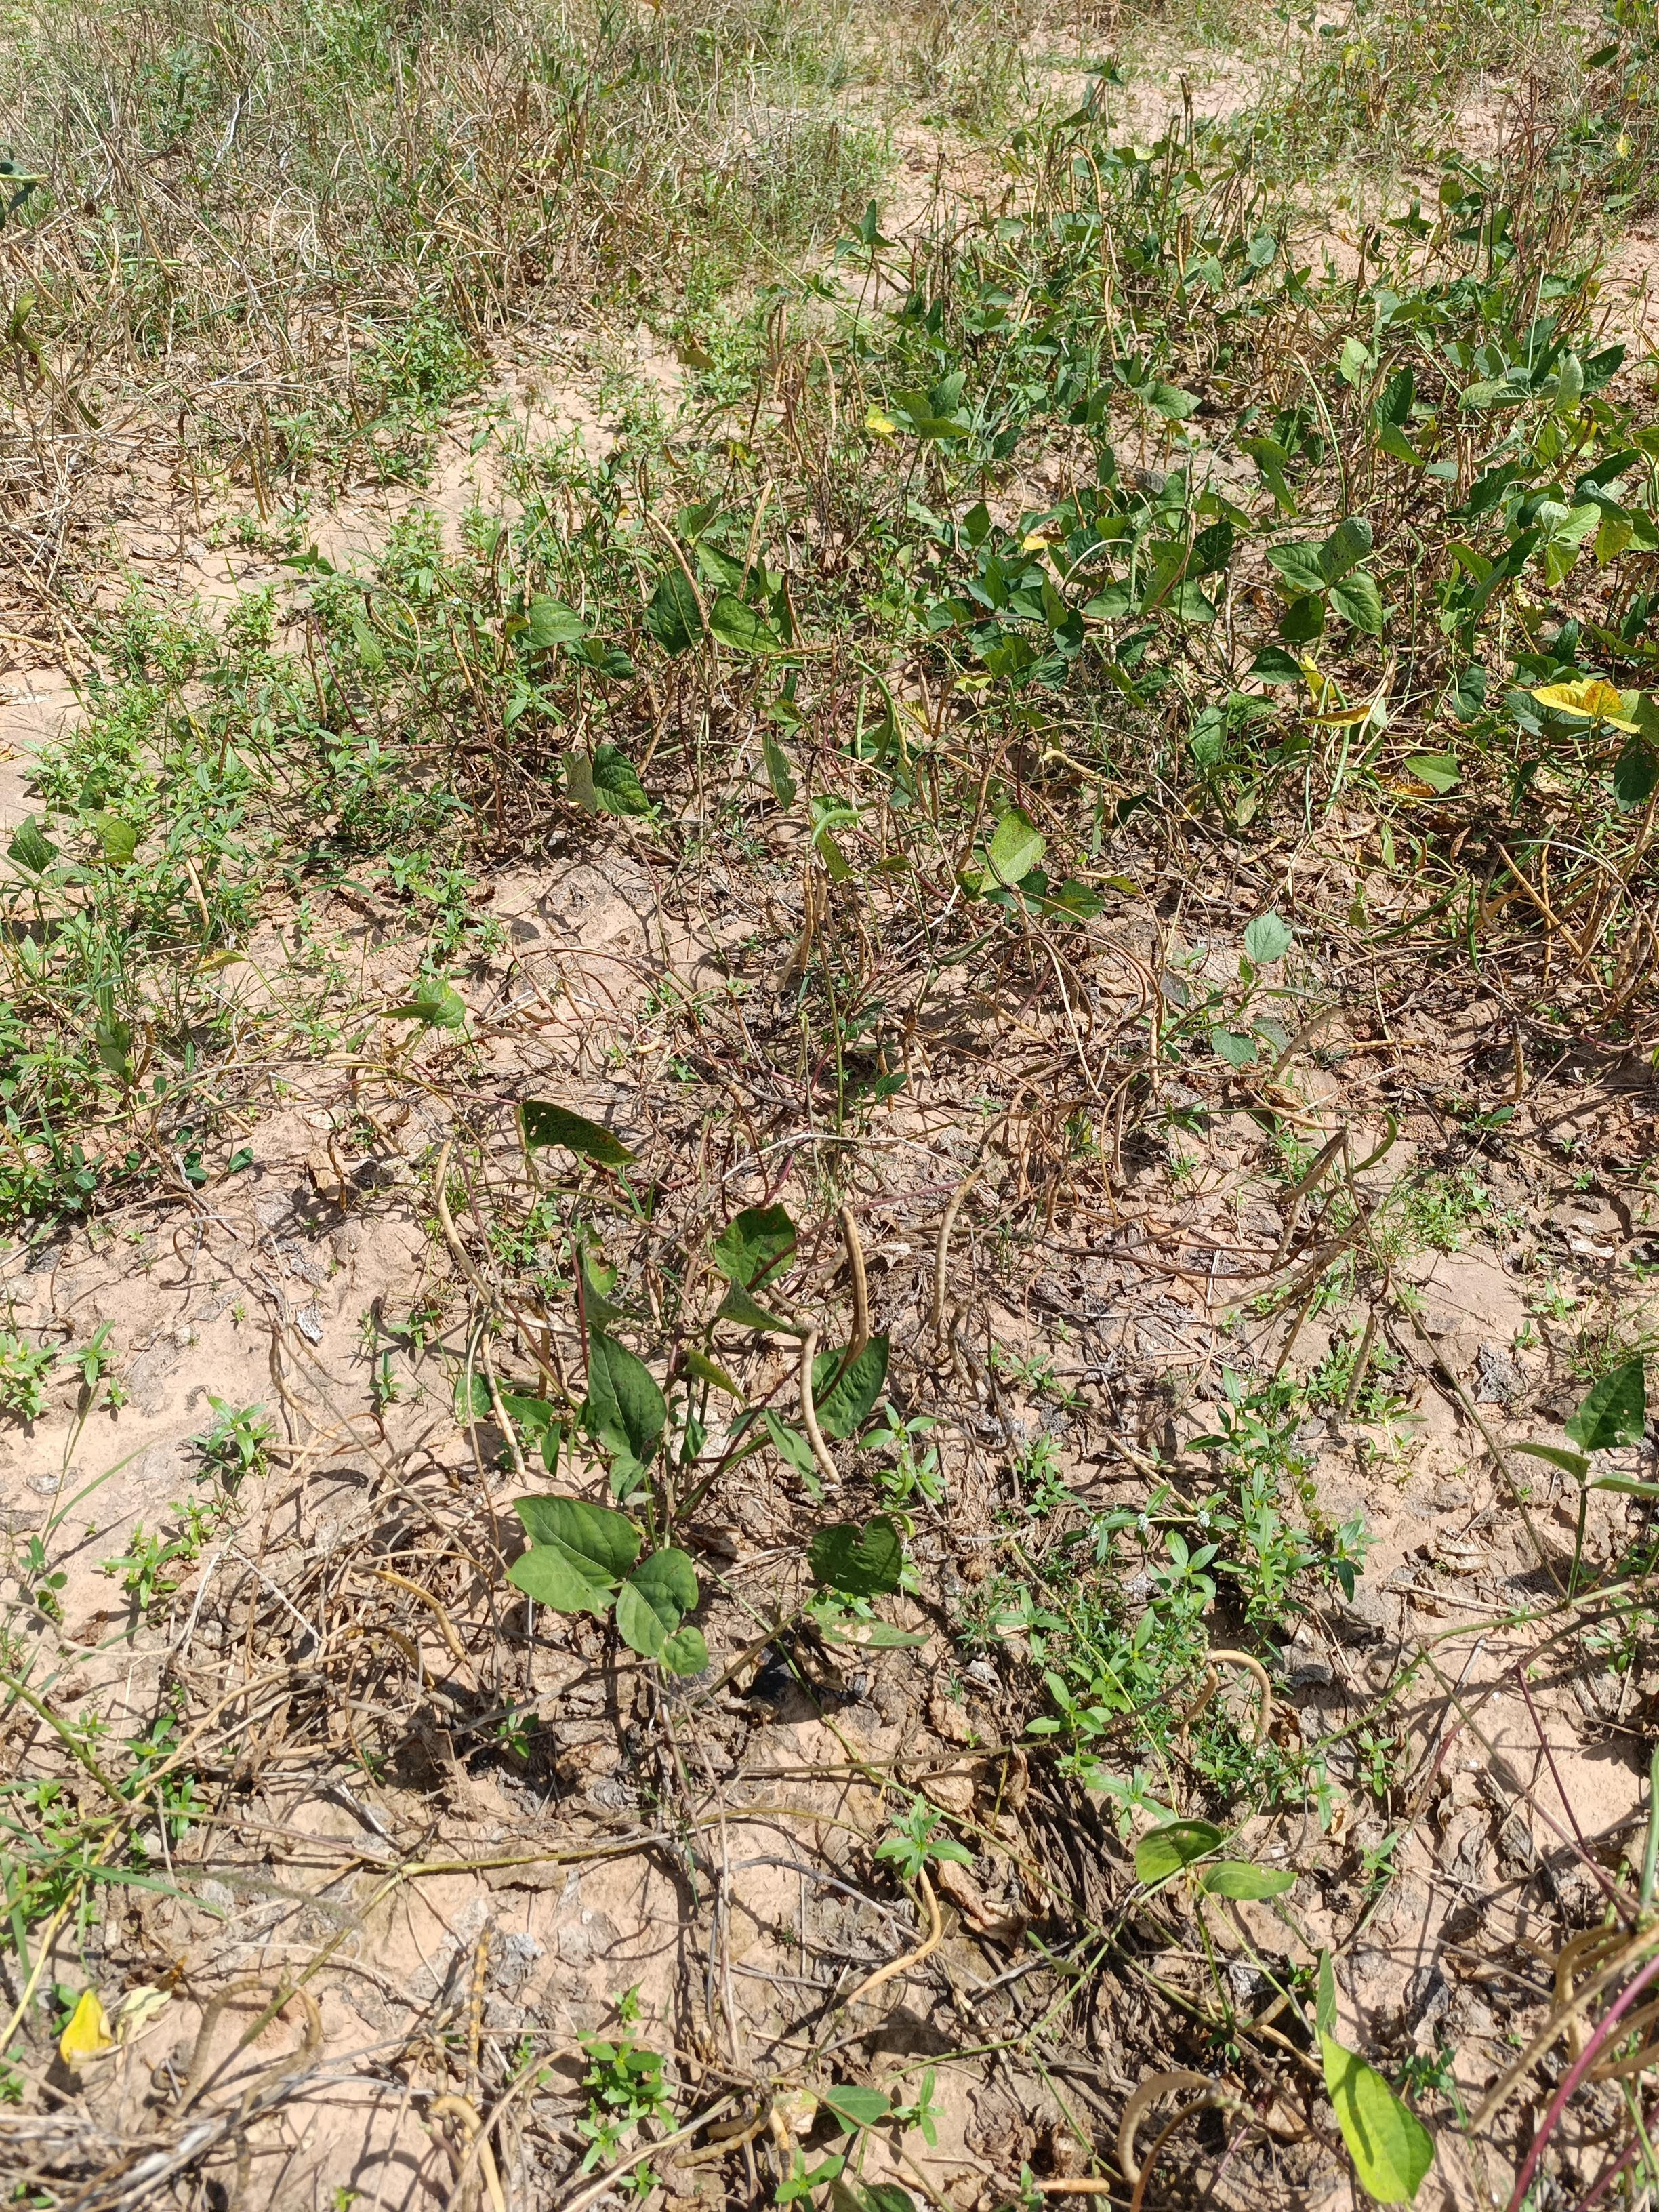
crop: cowpea
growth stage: maturity
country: Nigeria
